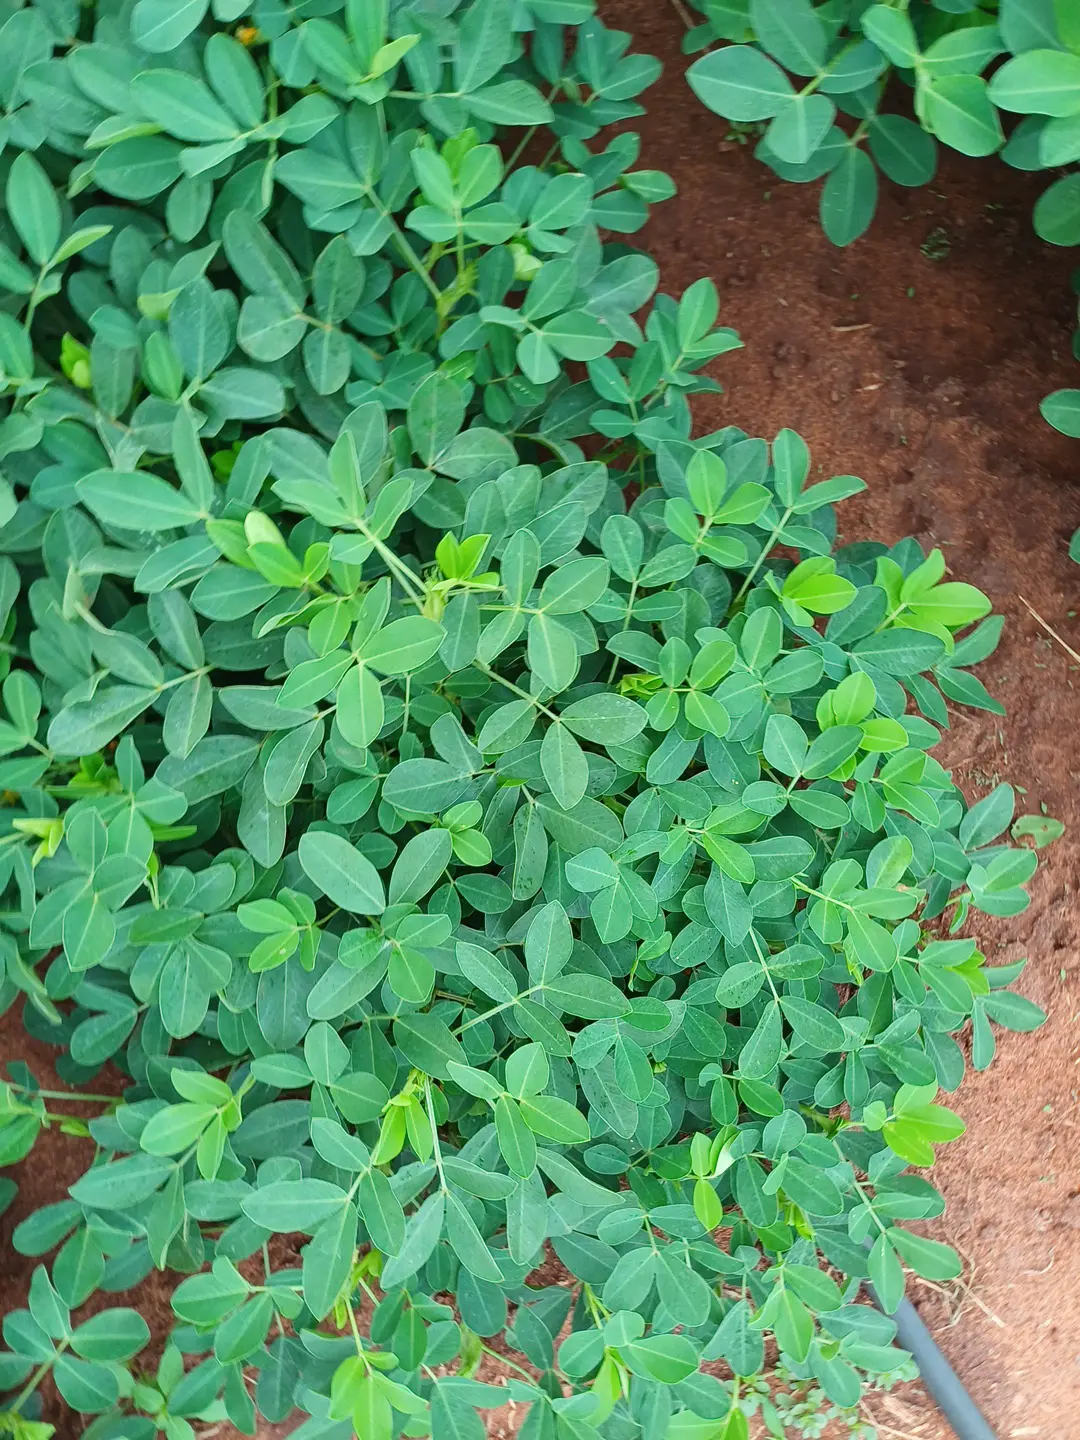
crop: groundnut
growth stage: flowering
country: Kenya
